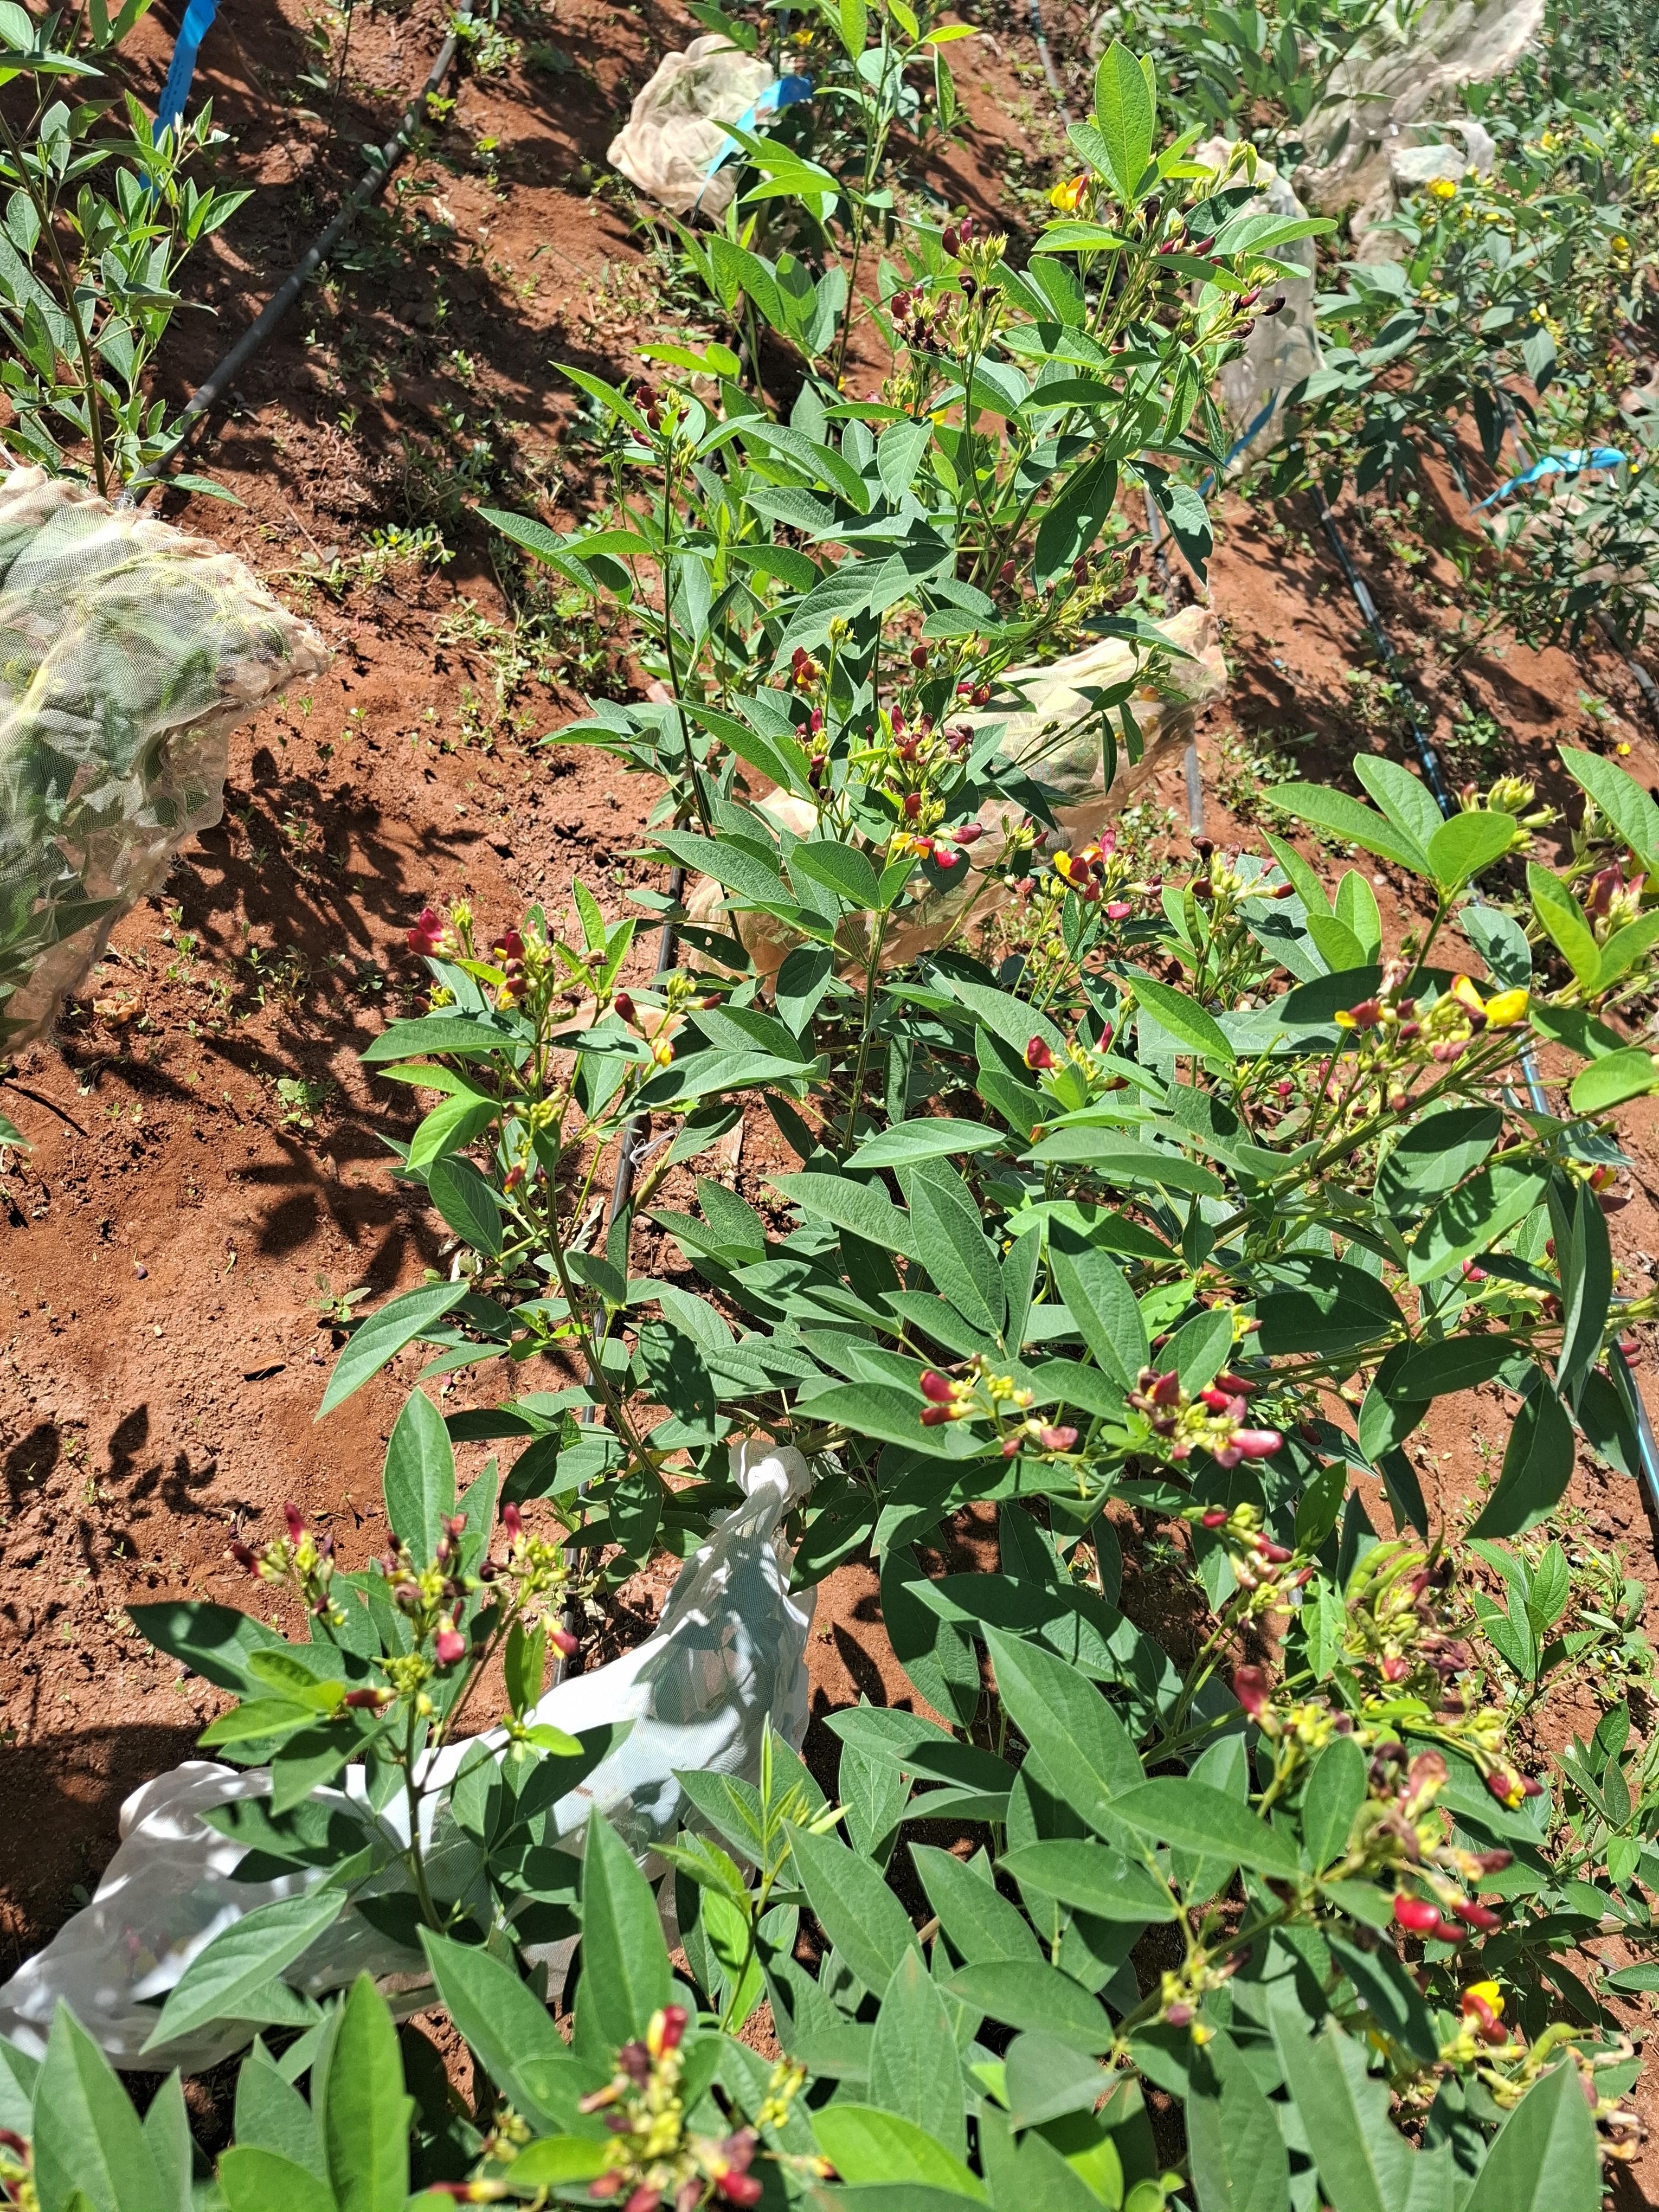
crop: pigeonpea
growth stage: flowering
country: Kenya
